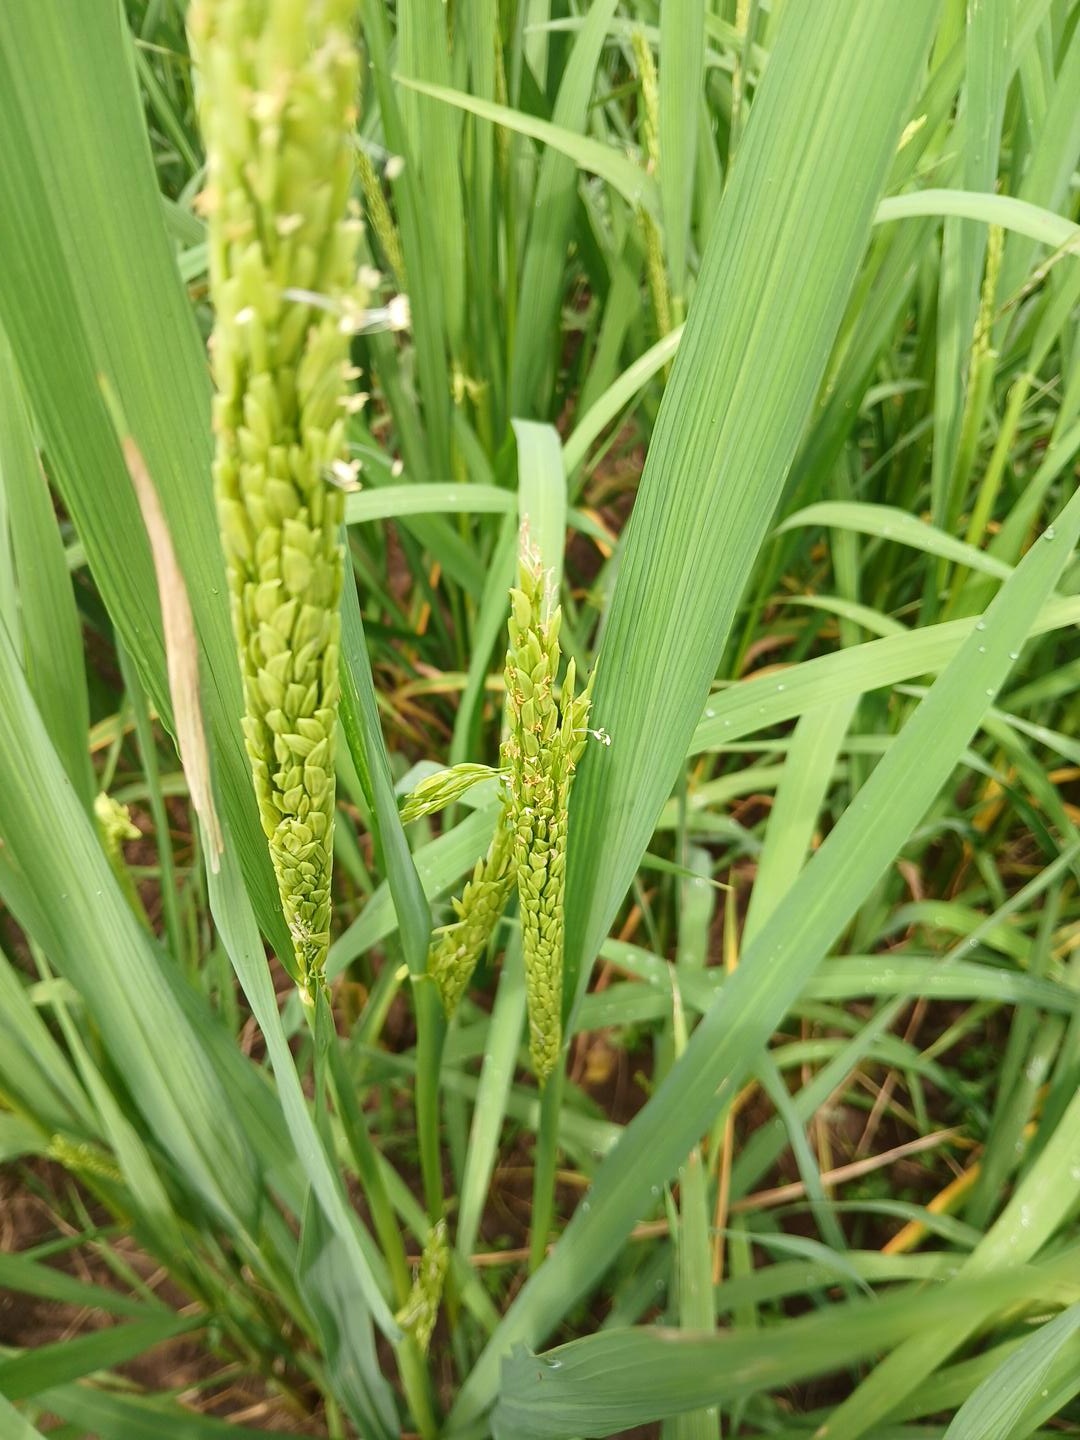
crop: rice
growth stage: flowering
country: Côte d'Ivoire
